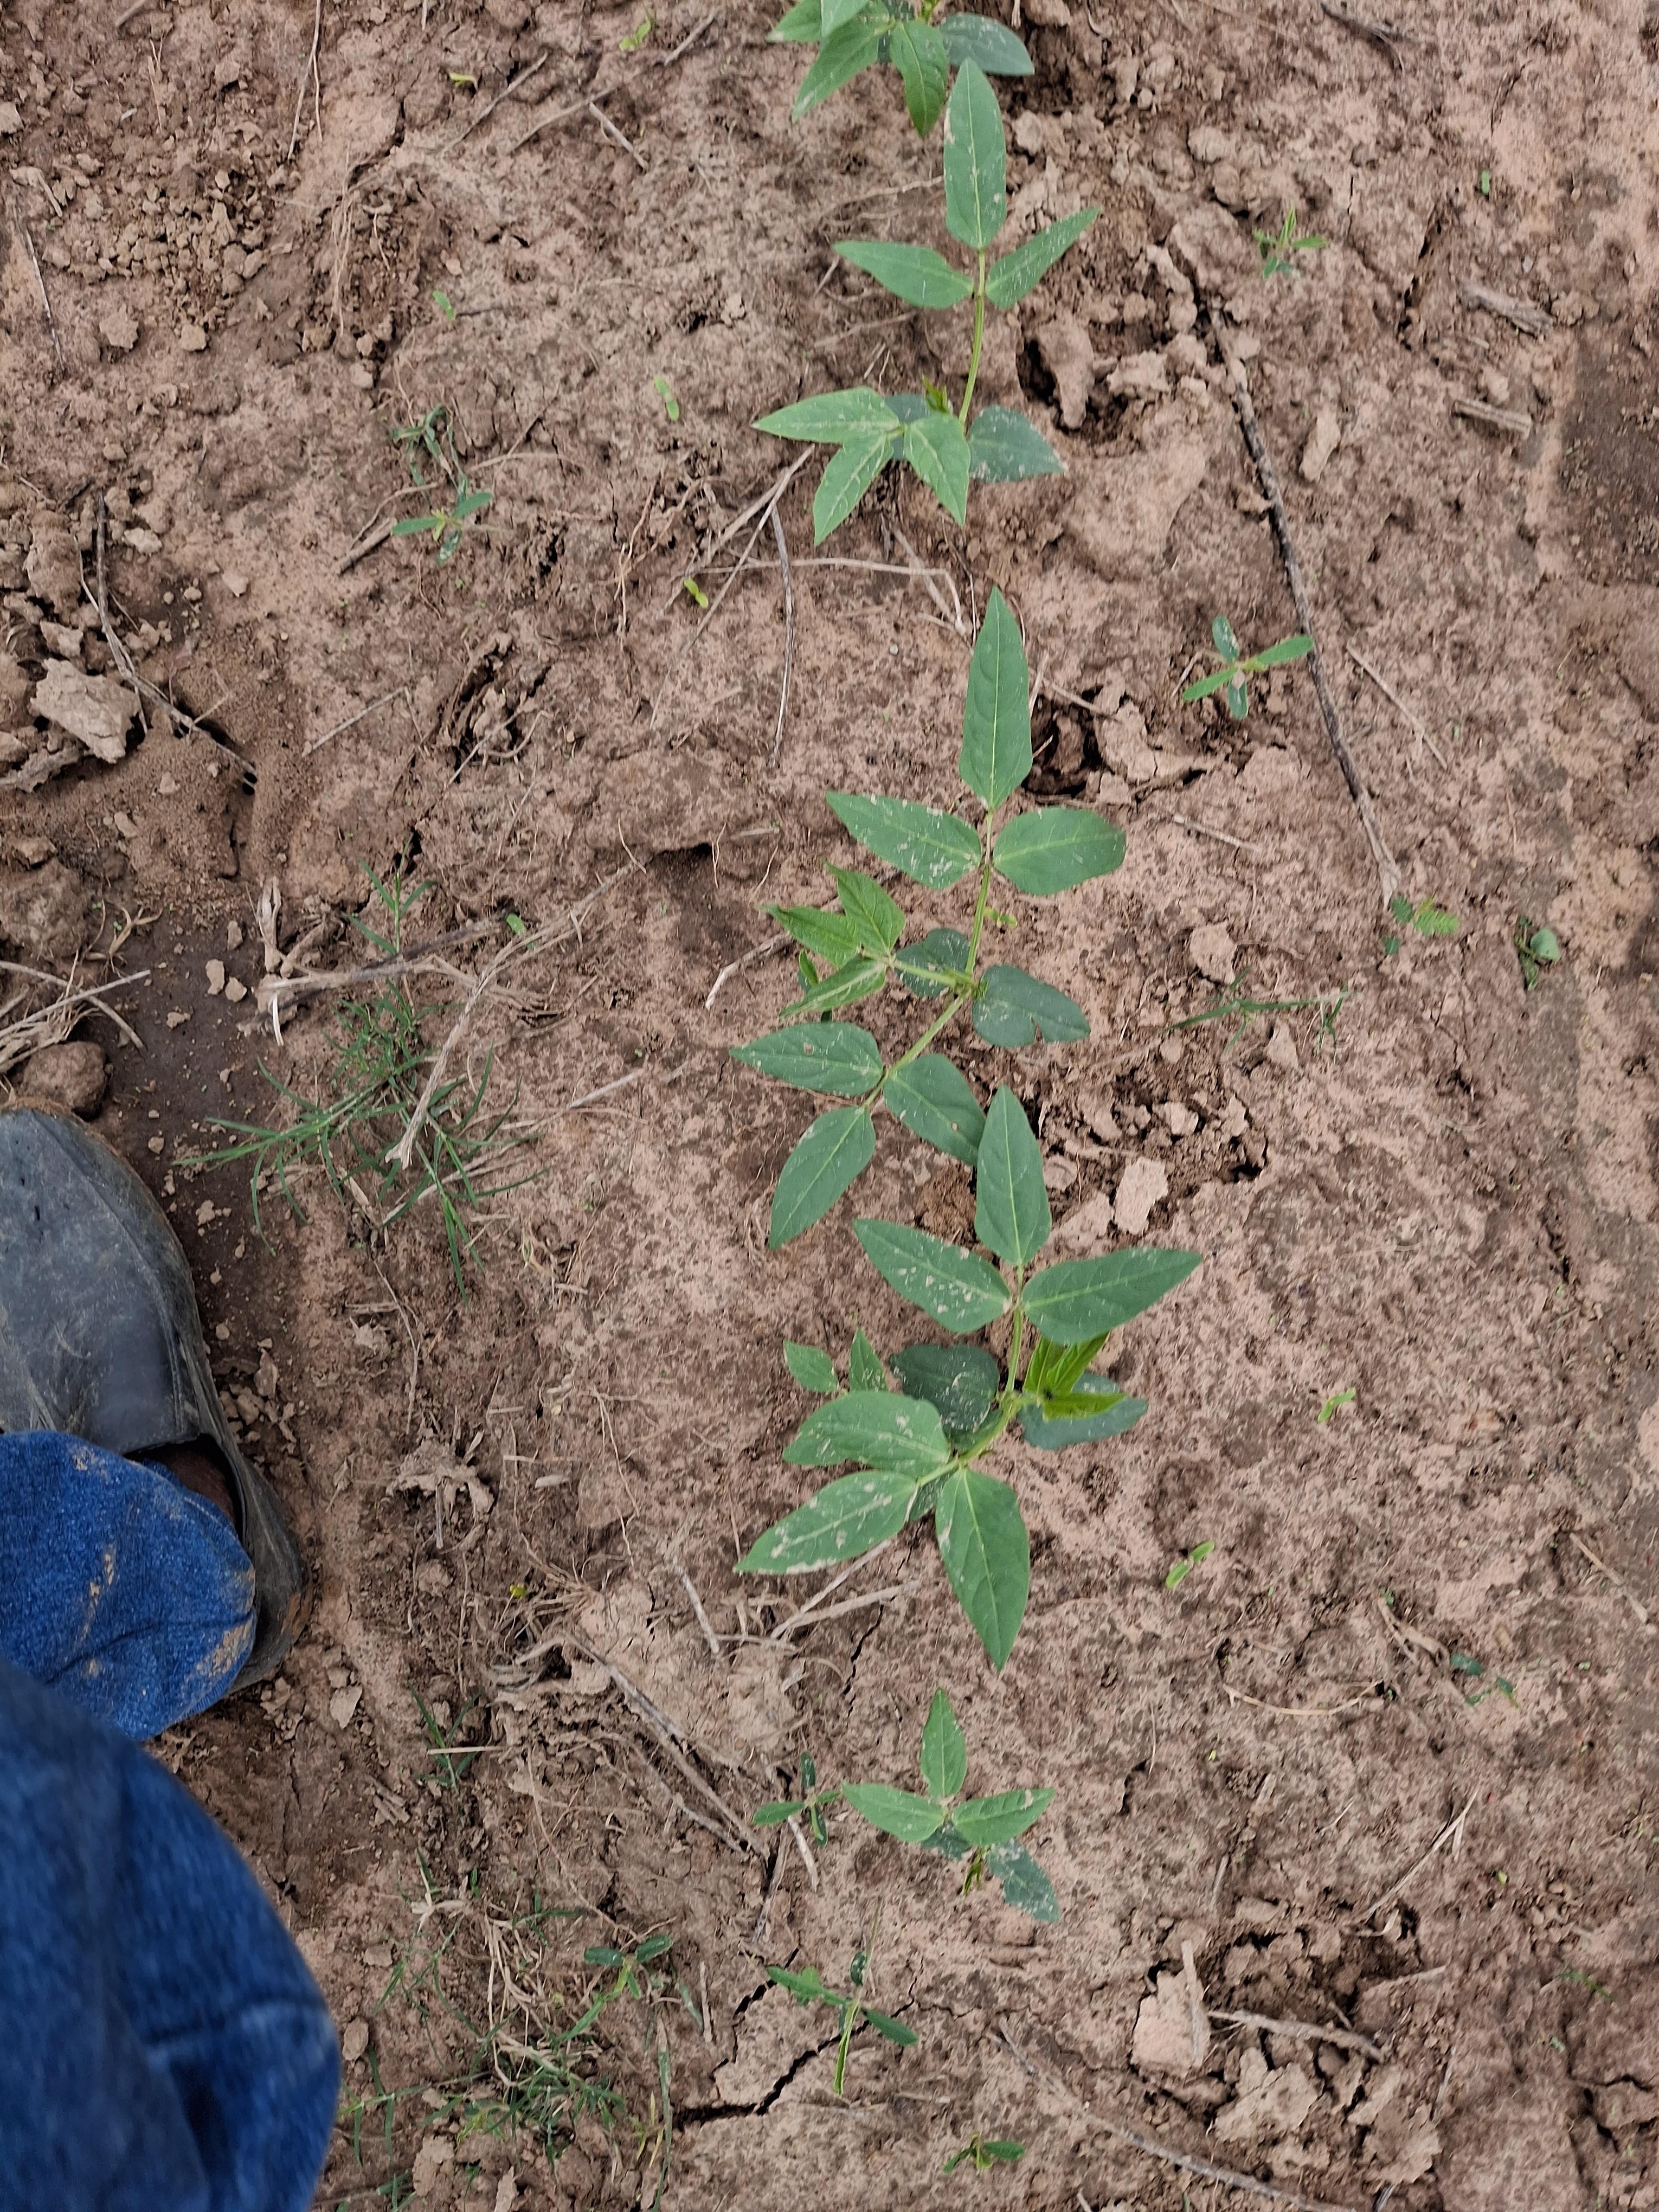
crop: cowpea
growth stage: emergence
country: Nigeria
